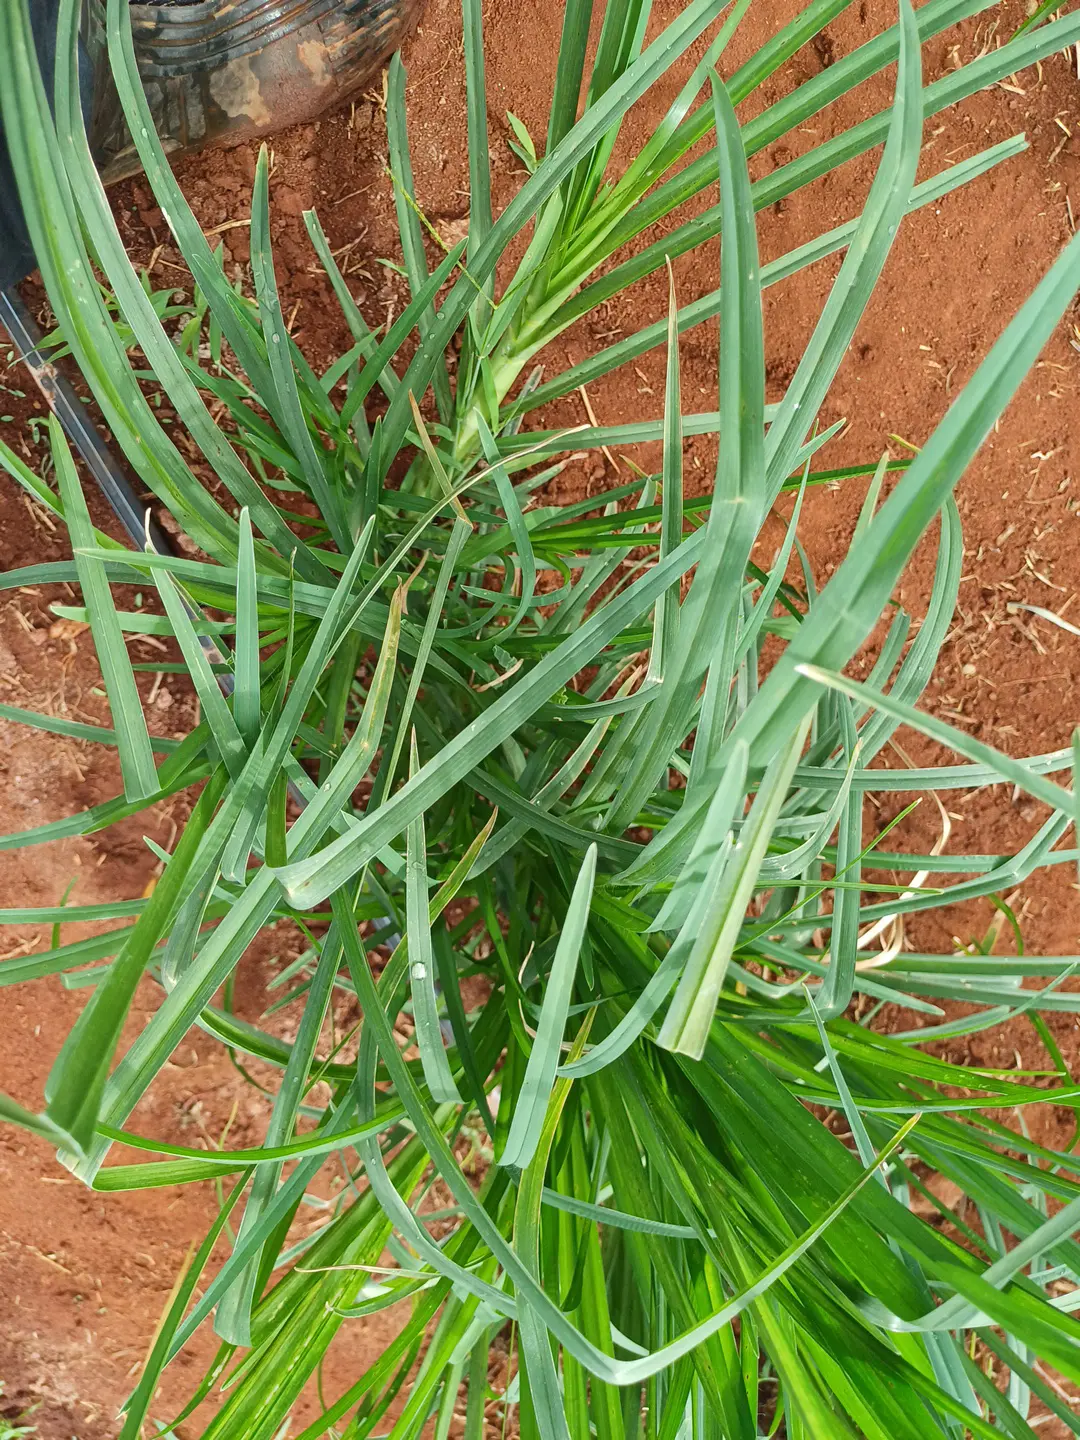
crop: finger millet
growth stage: vegetative
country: Kenya
